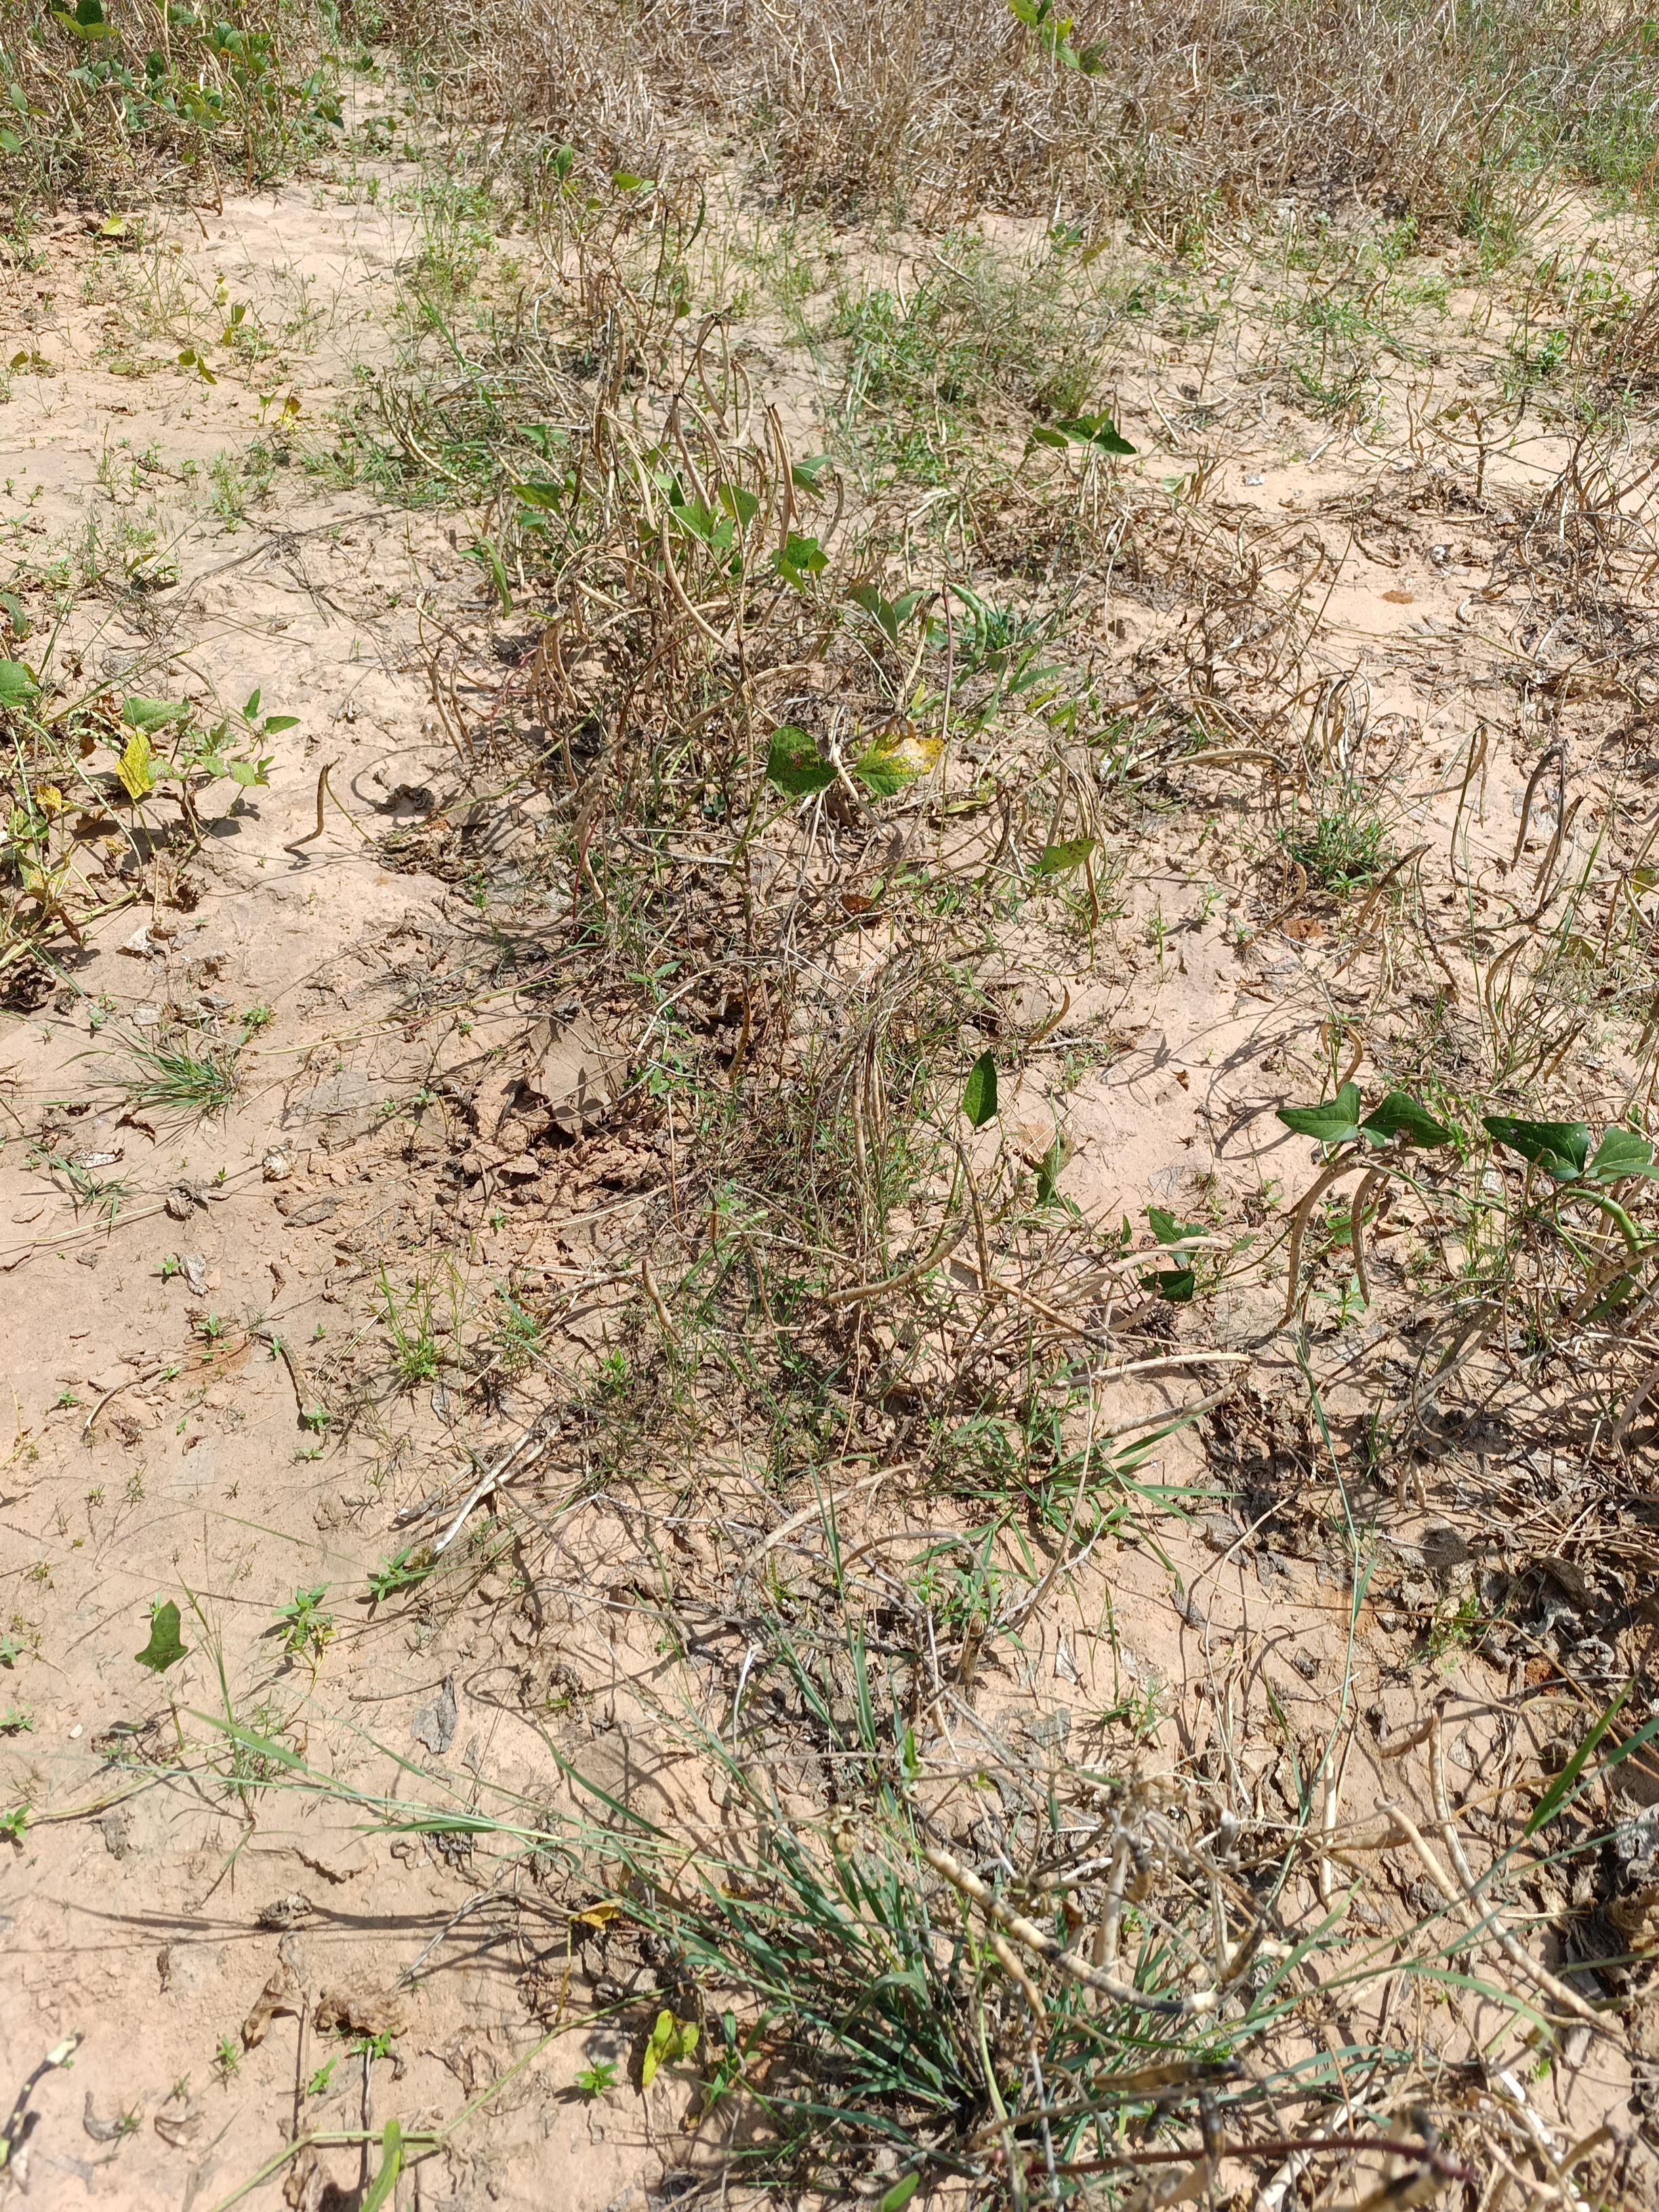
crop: cowpea
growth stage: maturity
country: Nigeria
